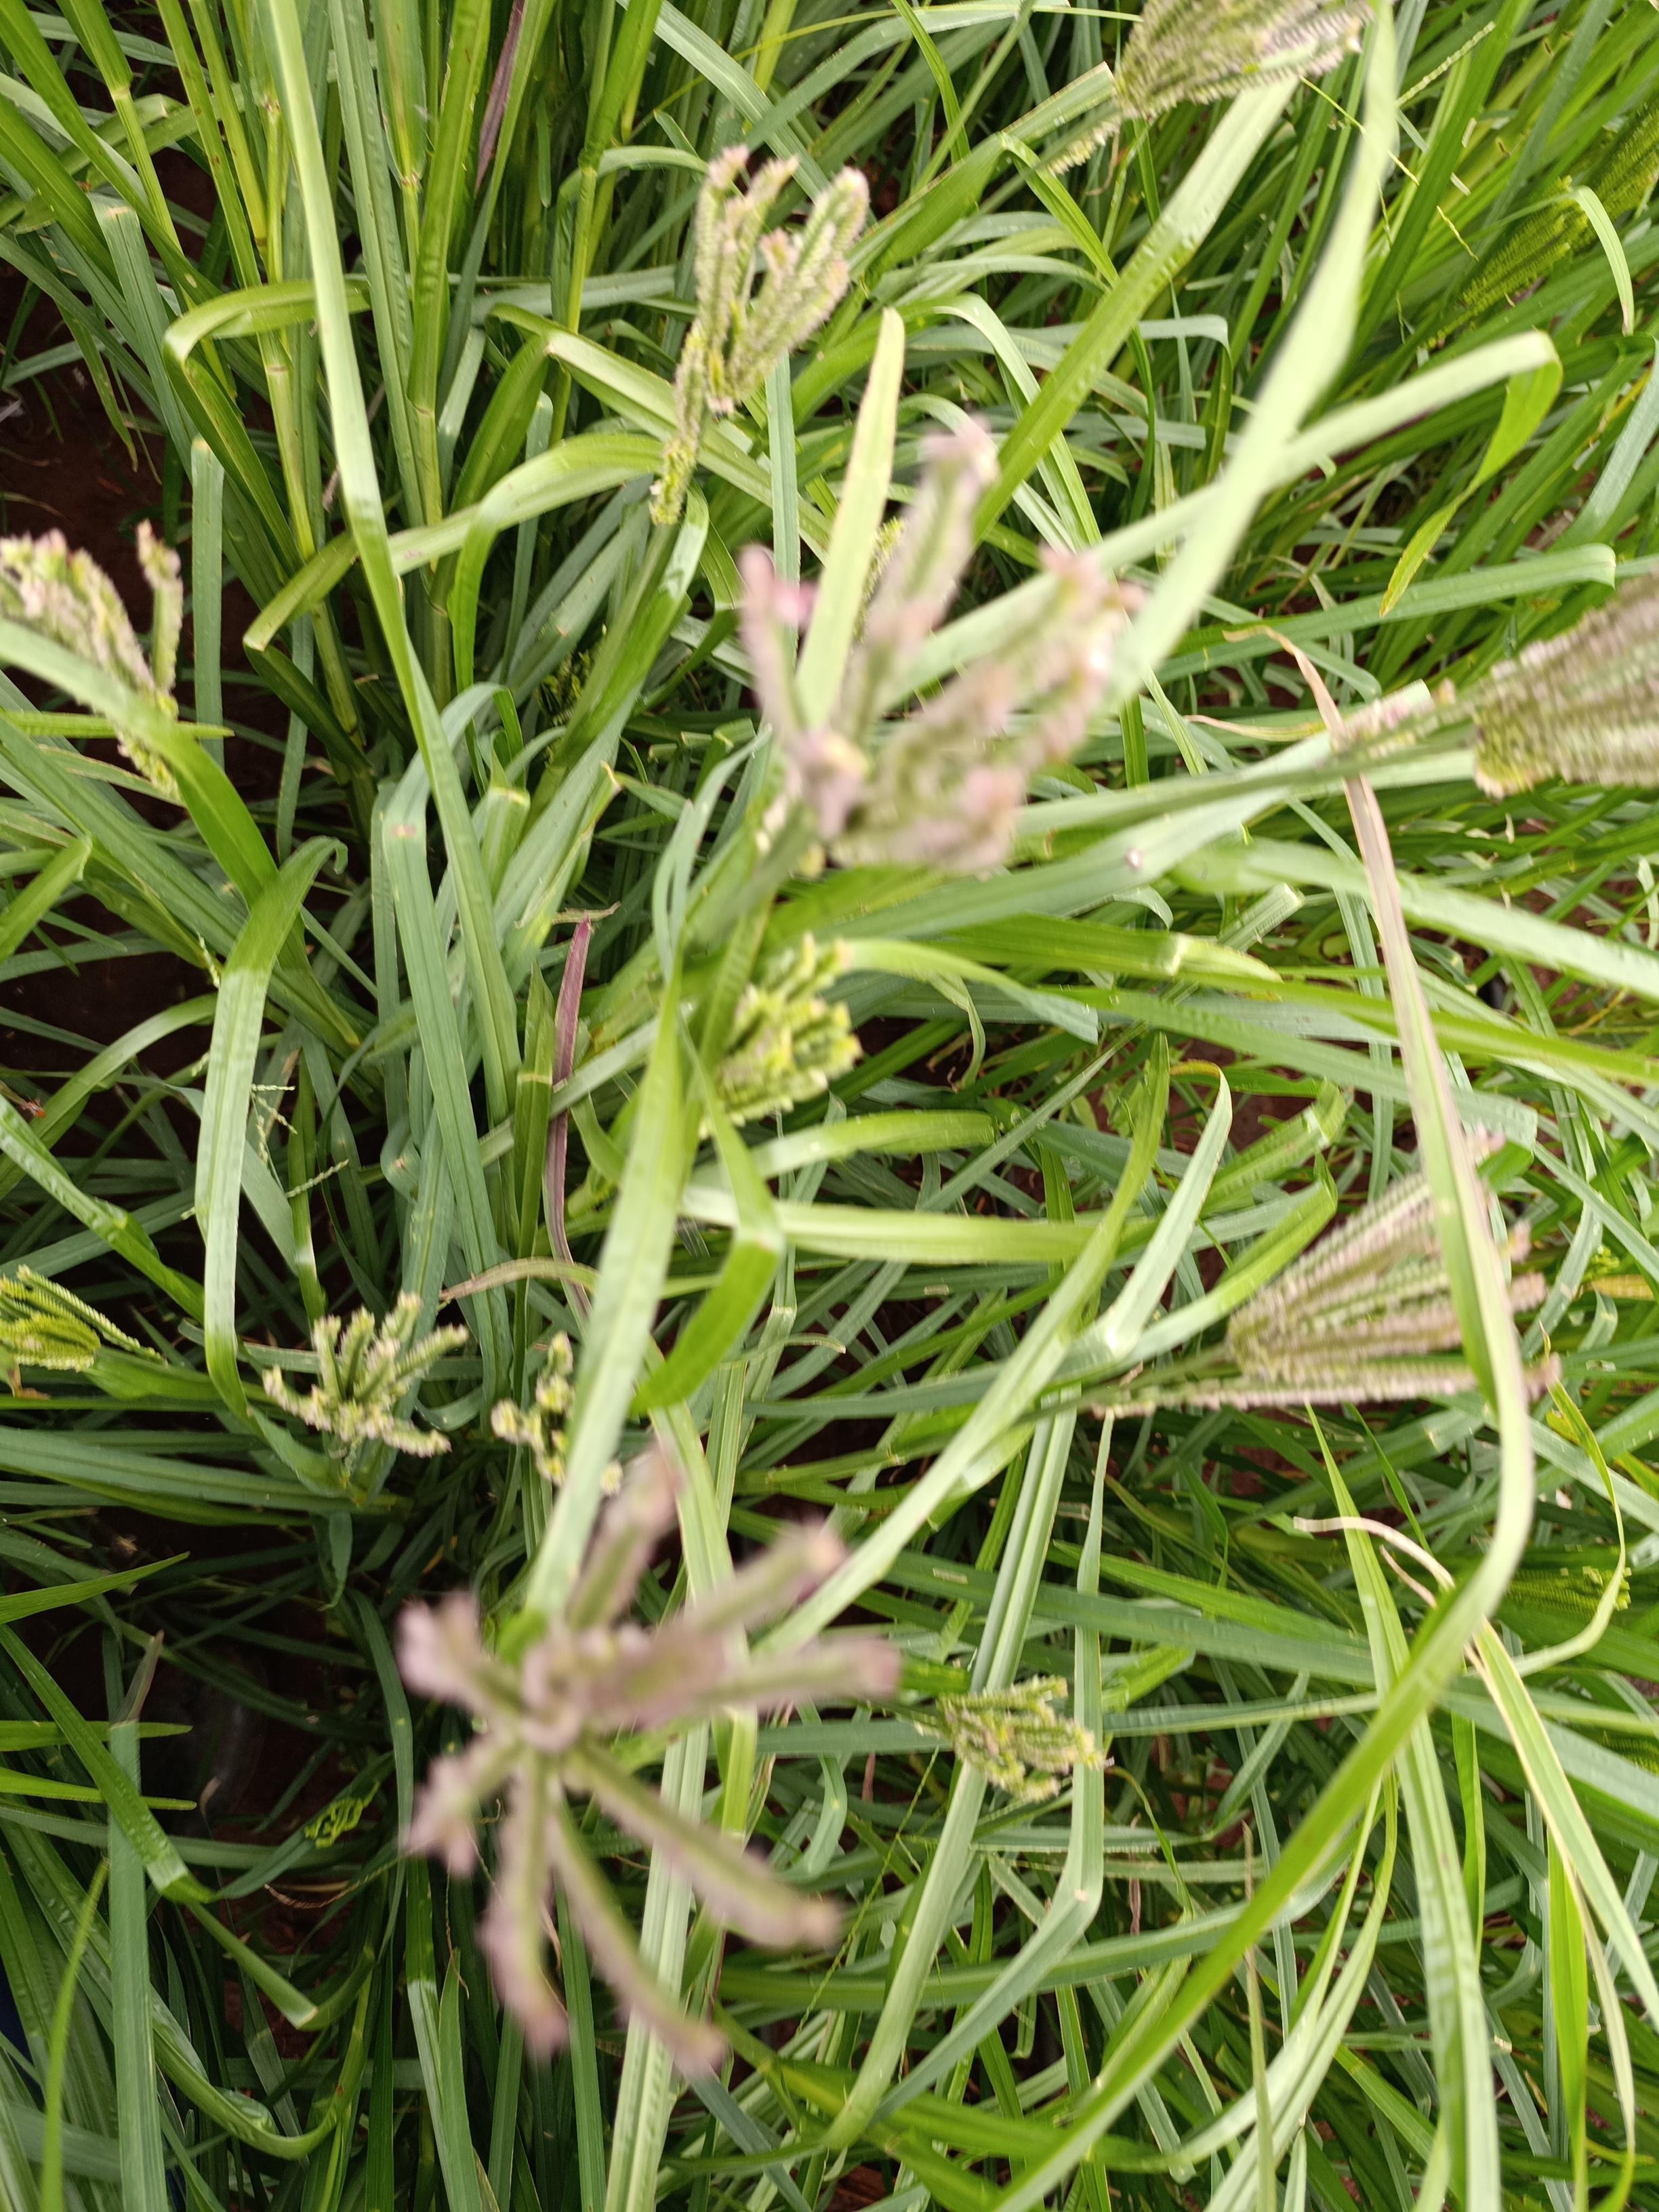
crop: finger millet
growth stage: flowering
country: Kenya
